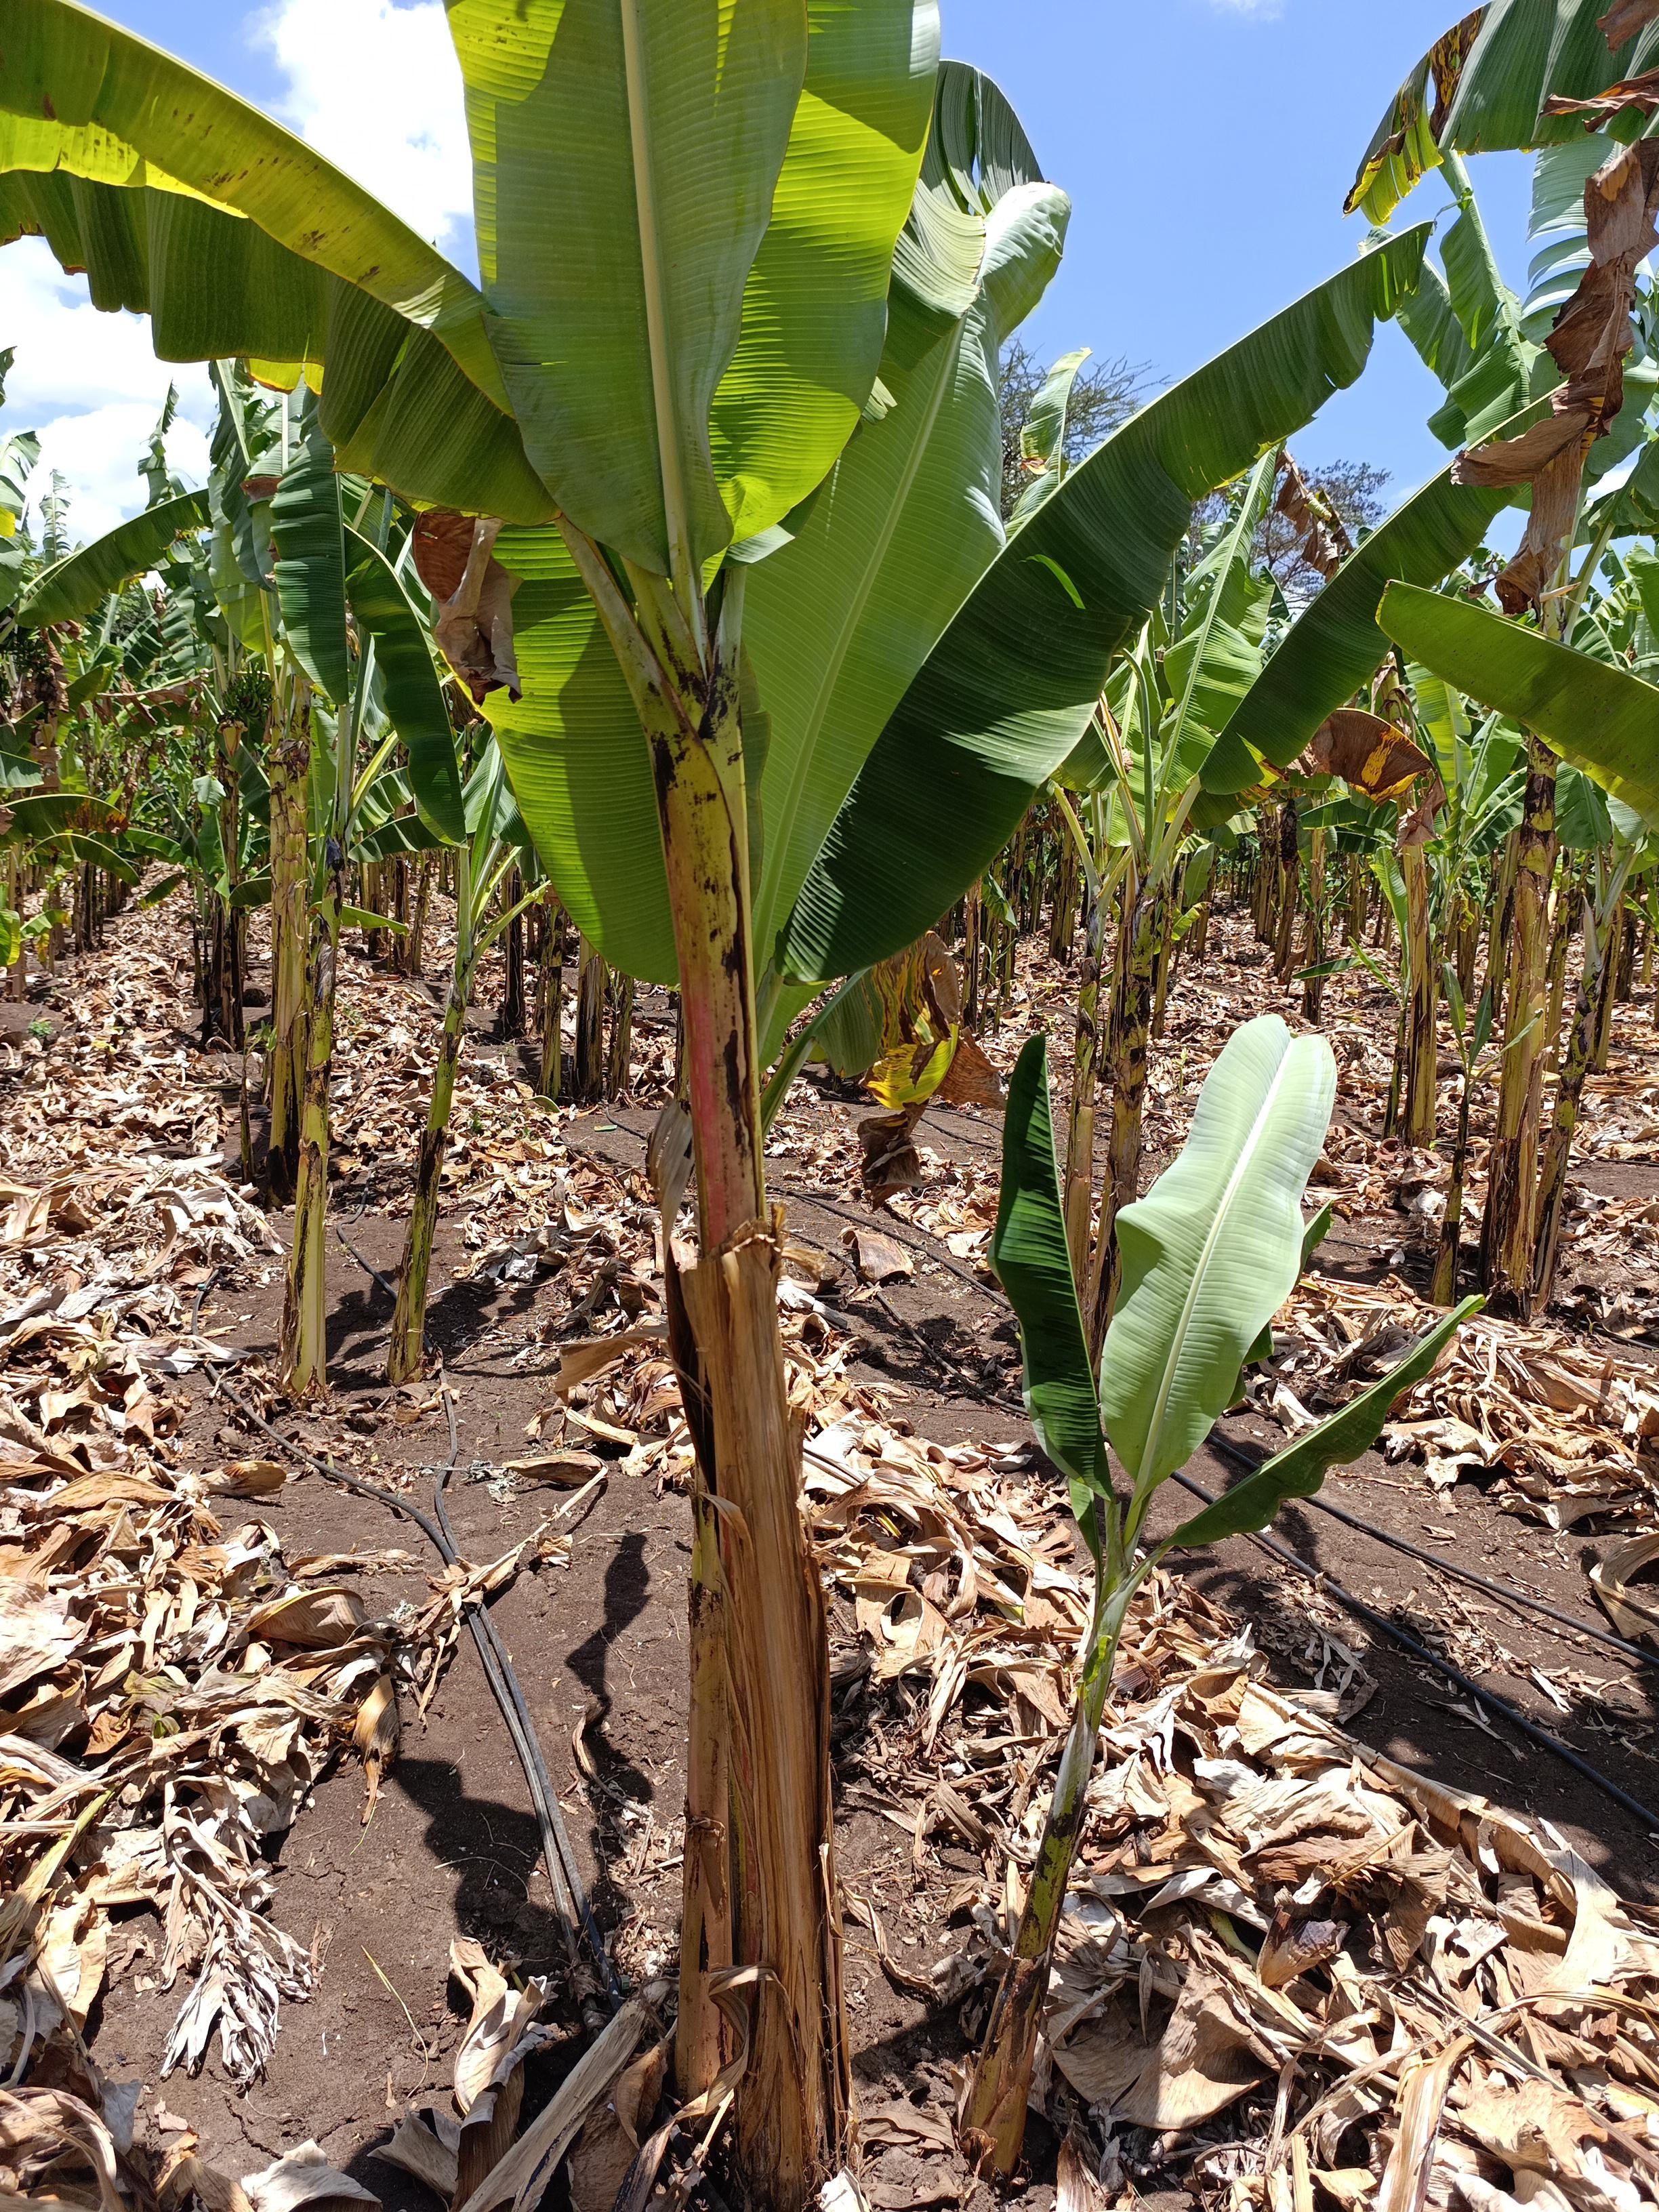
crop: banana
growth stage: vegetative
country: Tanzania
